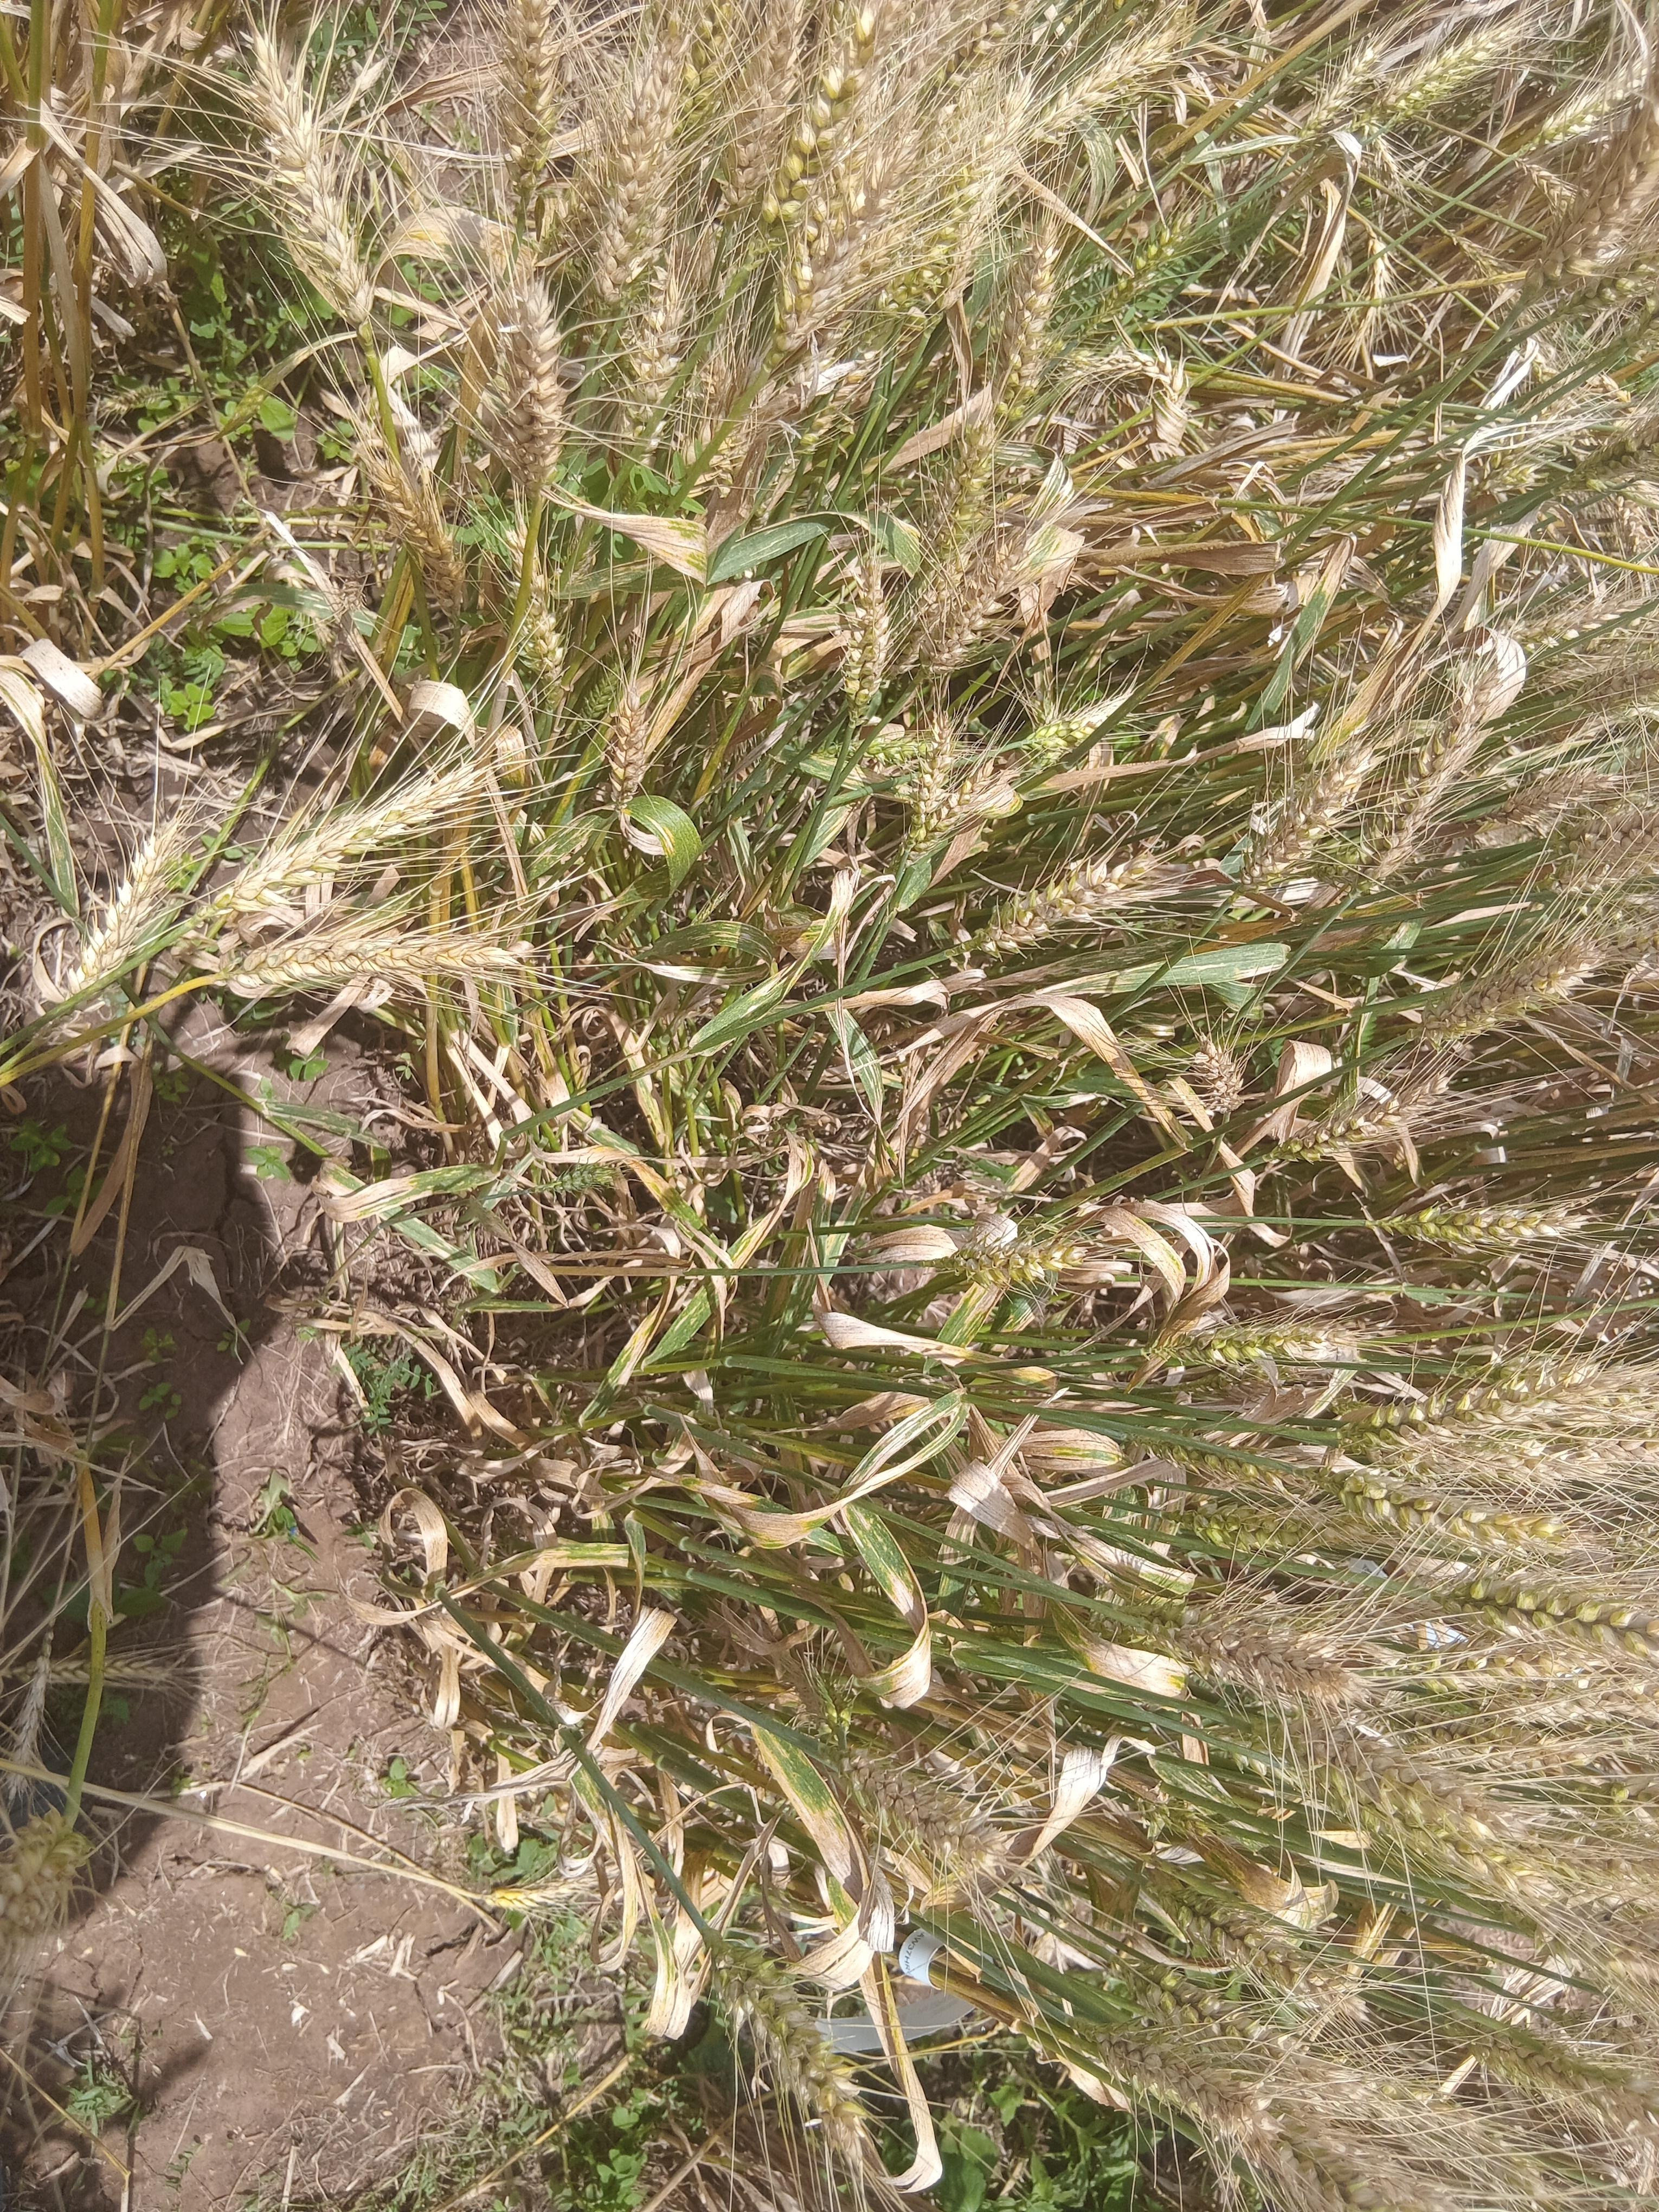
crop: wheat
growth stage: maturity
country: Kenya
